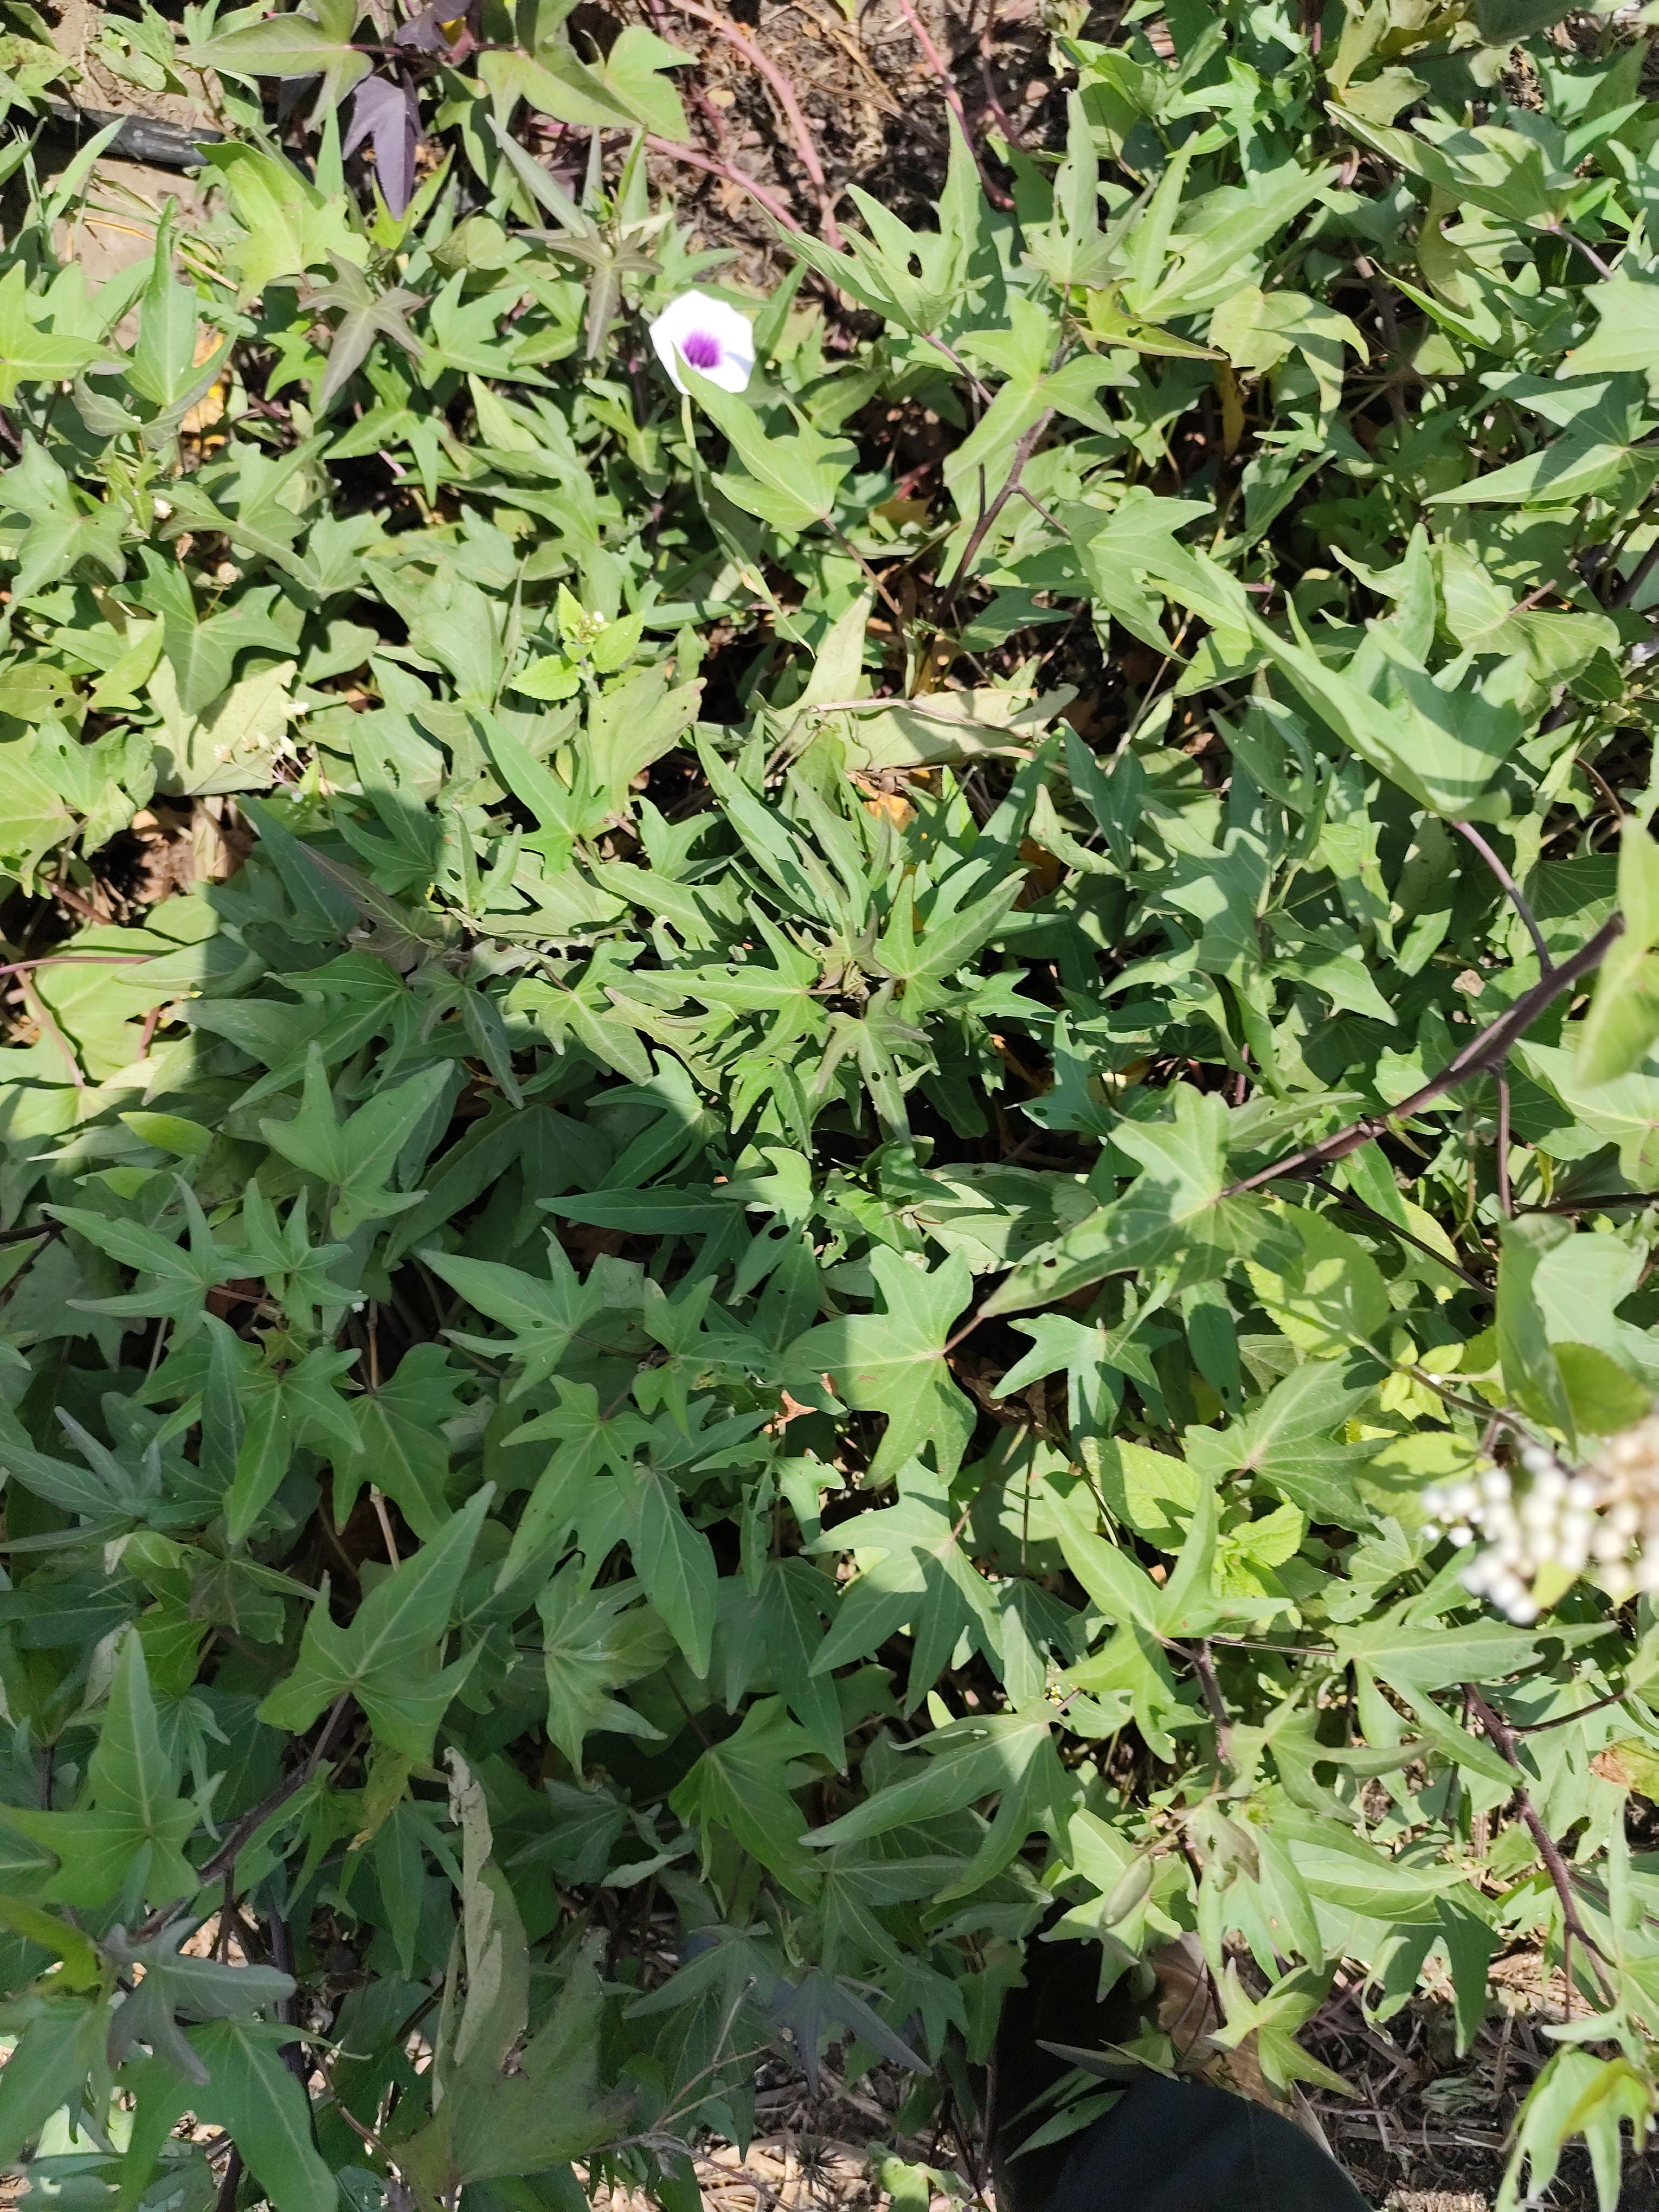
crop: sweet potato
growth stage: flowering
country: Tanzania
